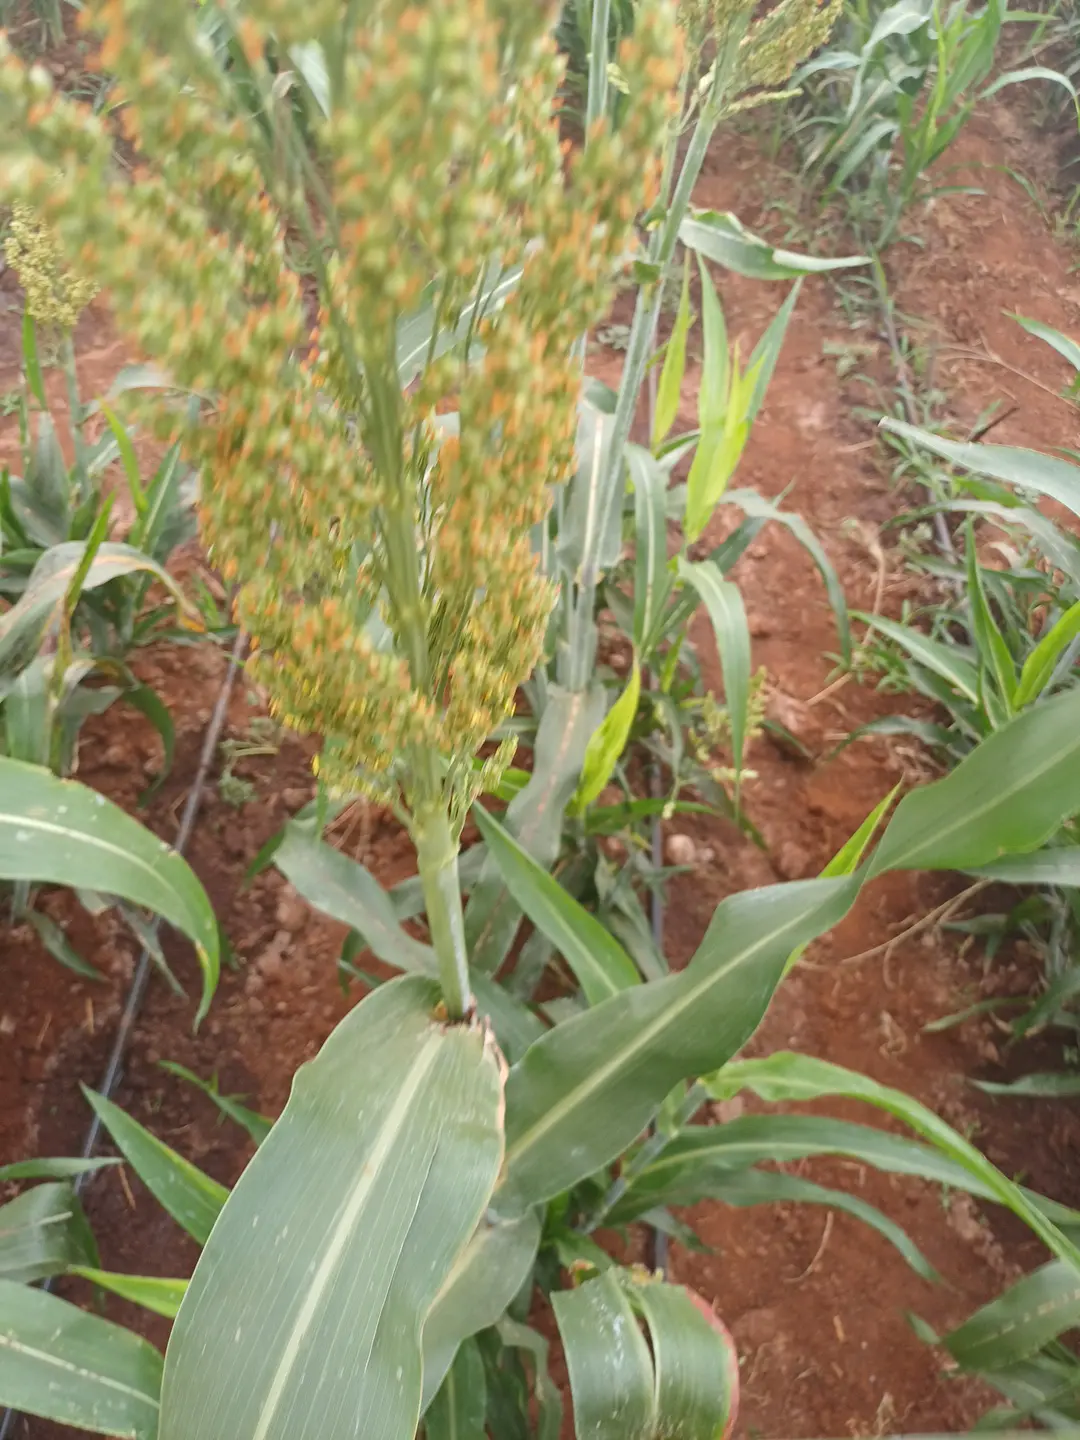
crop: sorghum
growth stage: flowering
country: Kenya
